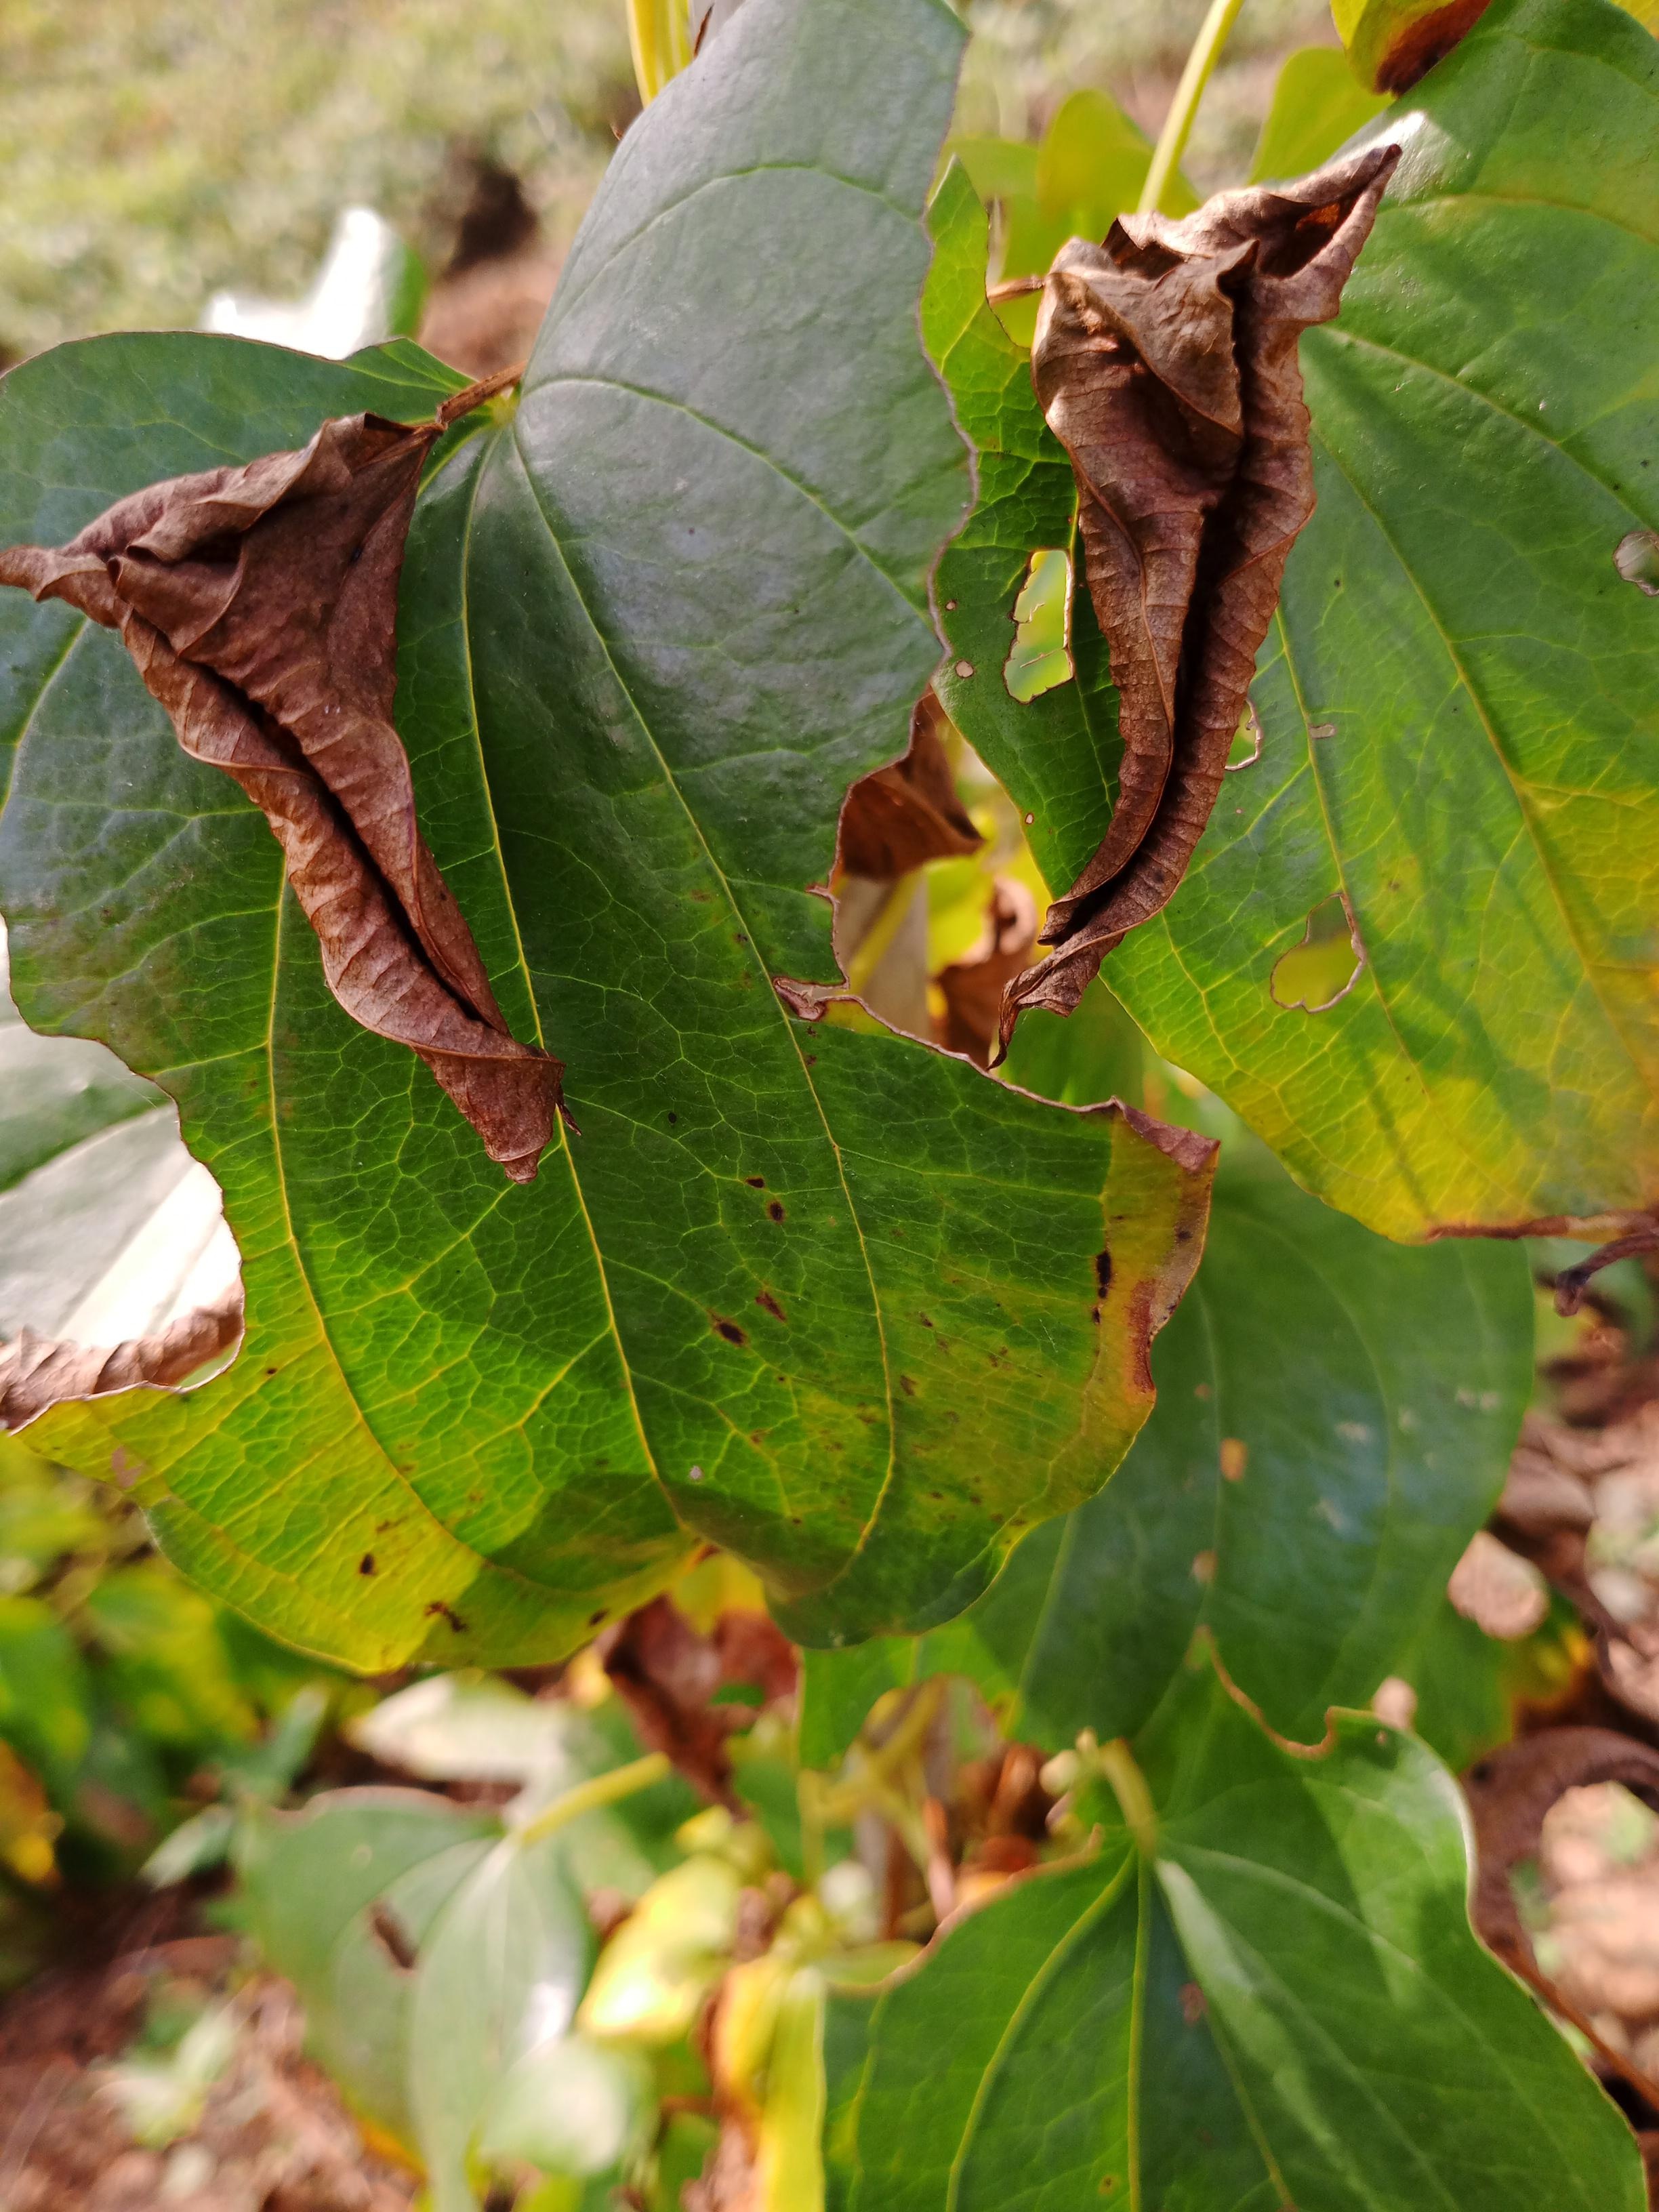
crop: yam
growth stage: vegetative
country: Nigeria
